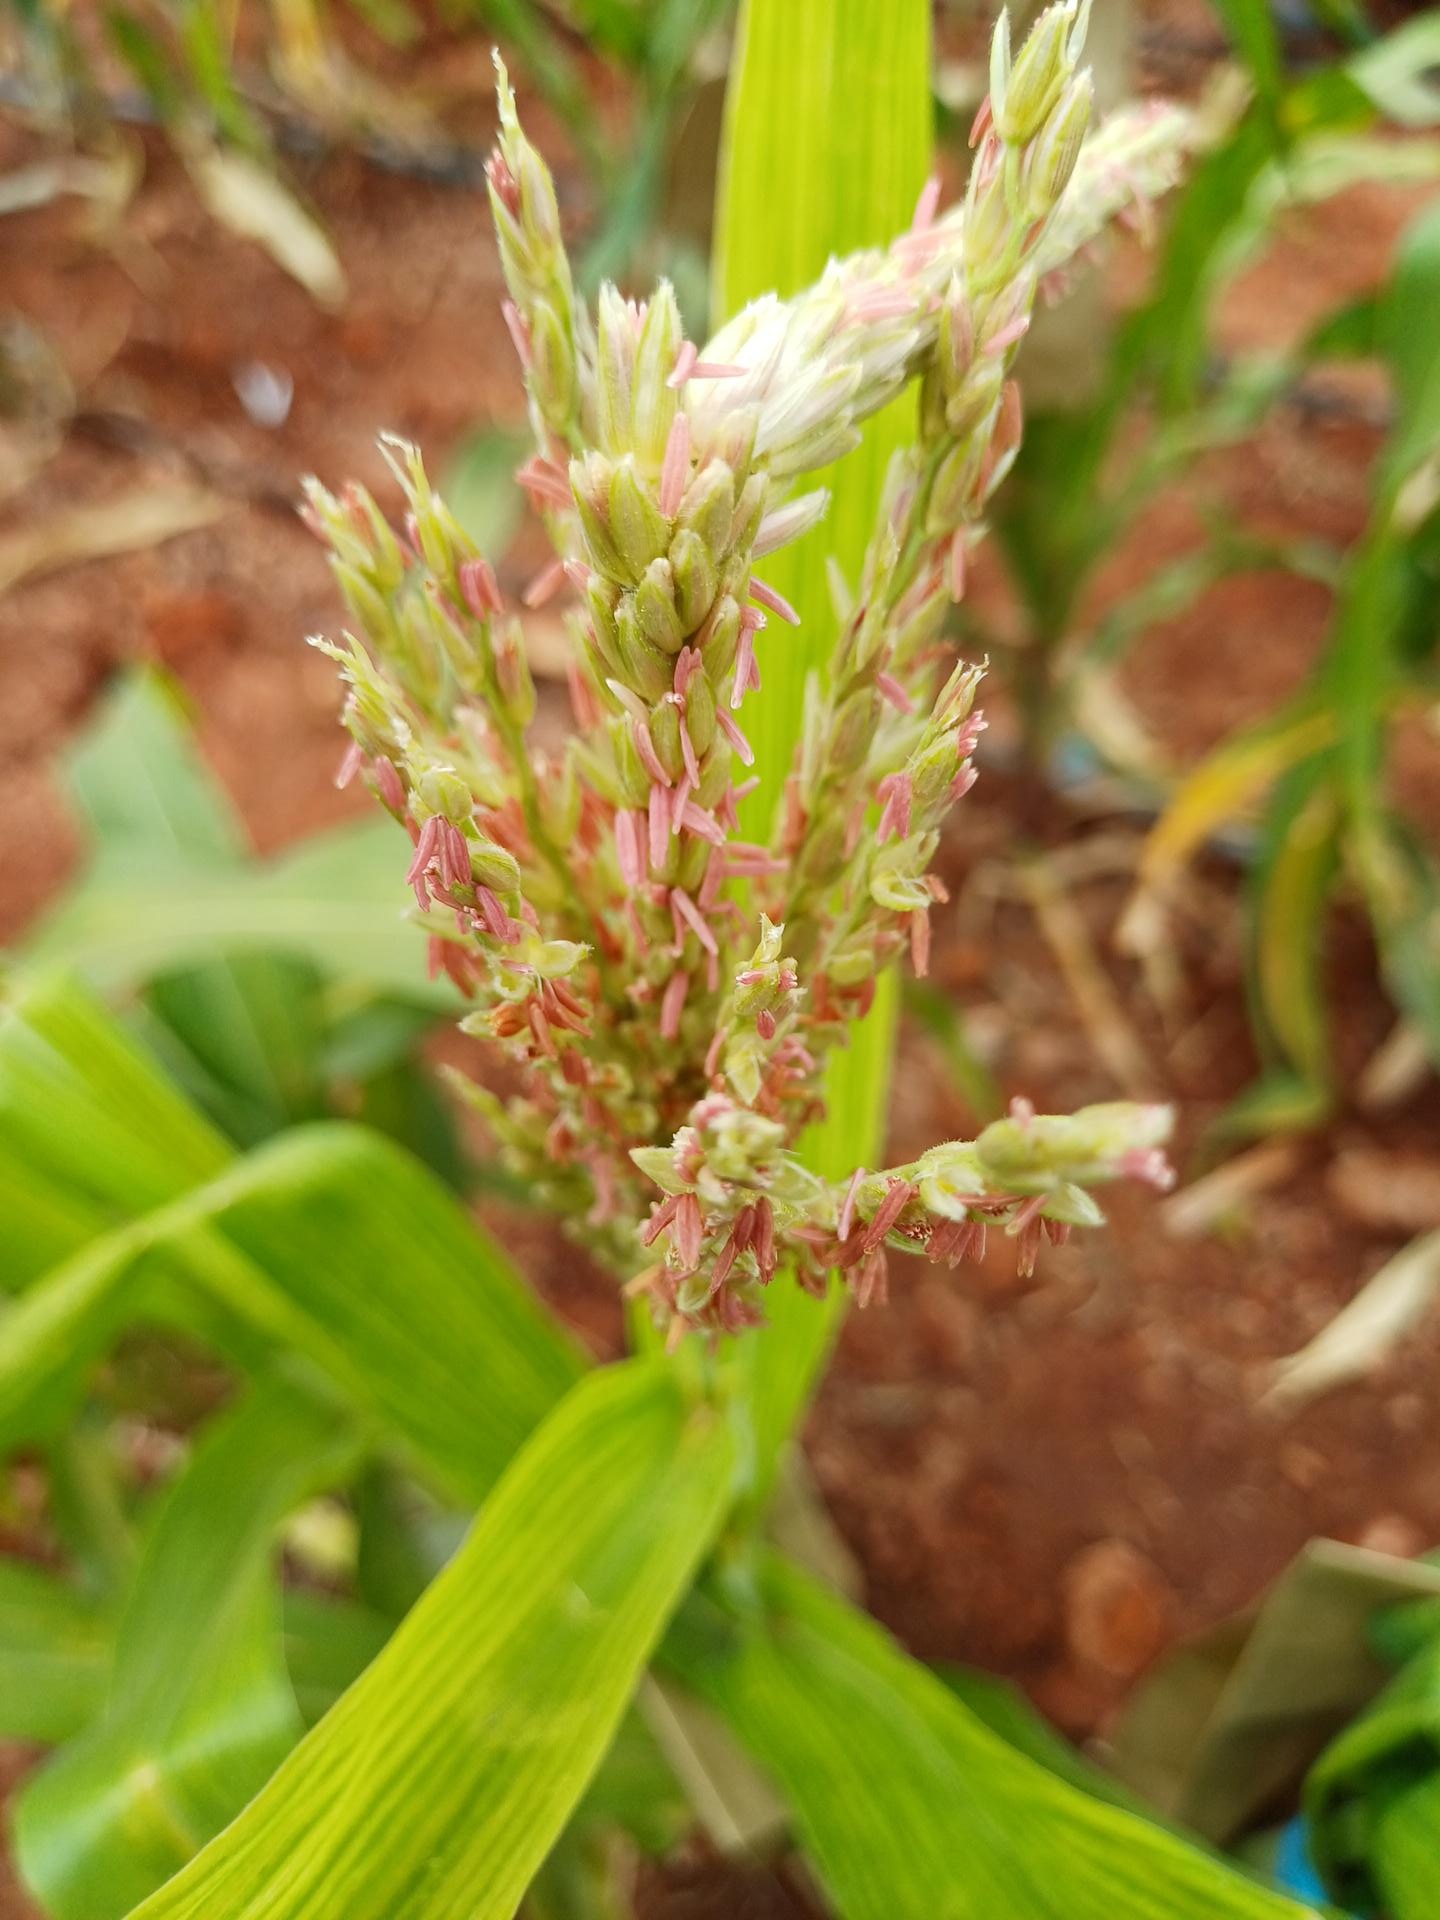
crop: maize
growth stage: flowering
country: Kenya
